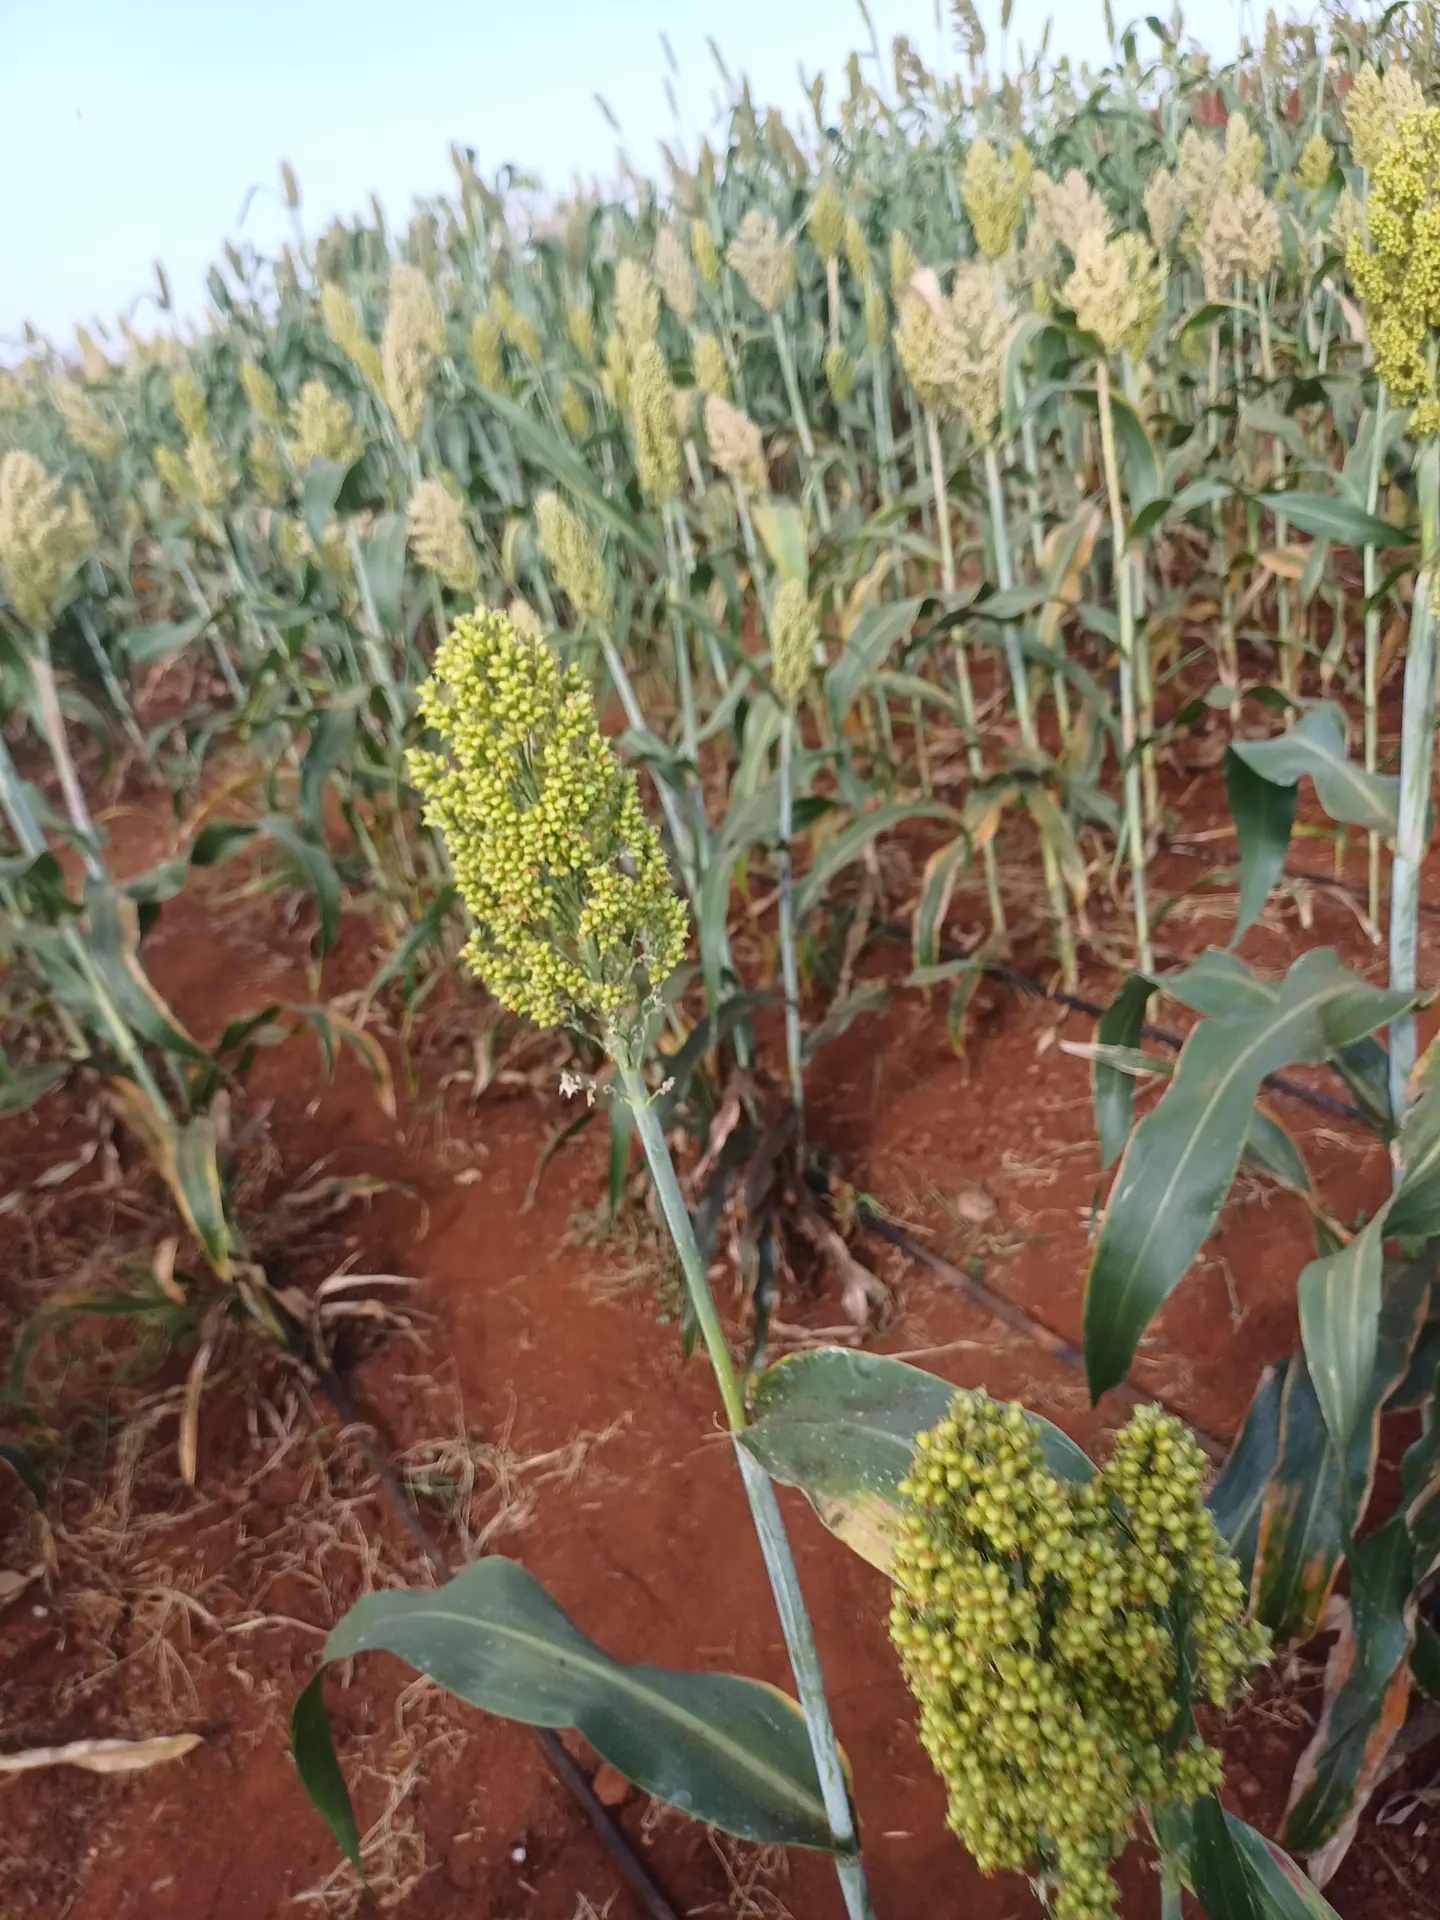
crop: sorghum
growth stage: filling grain
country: Kenya
